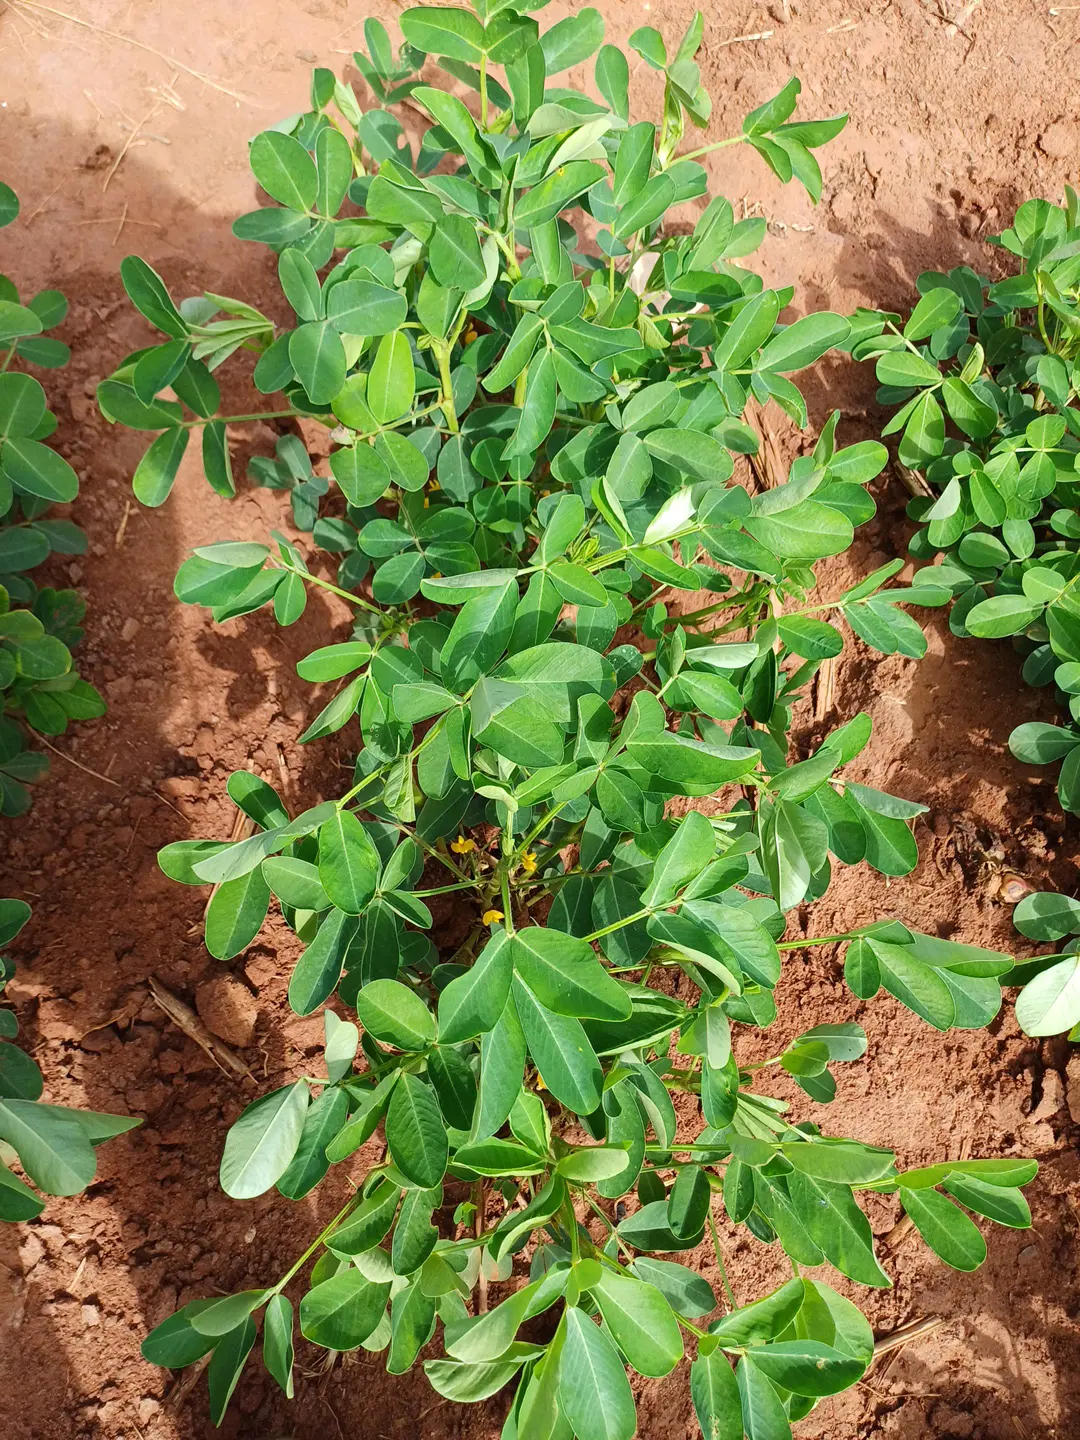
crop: groundnut
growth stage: flowering
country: Kenya
